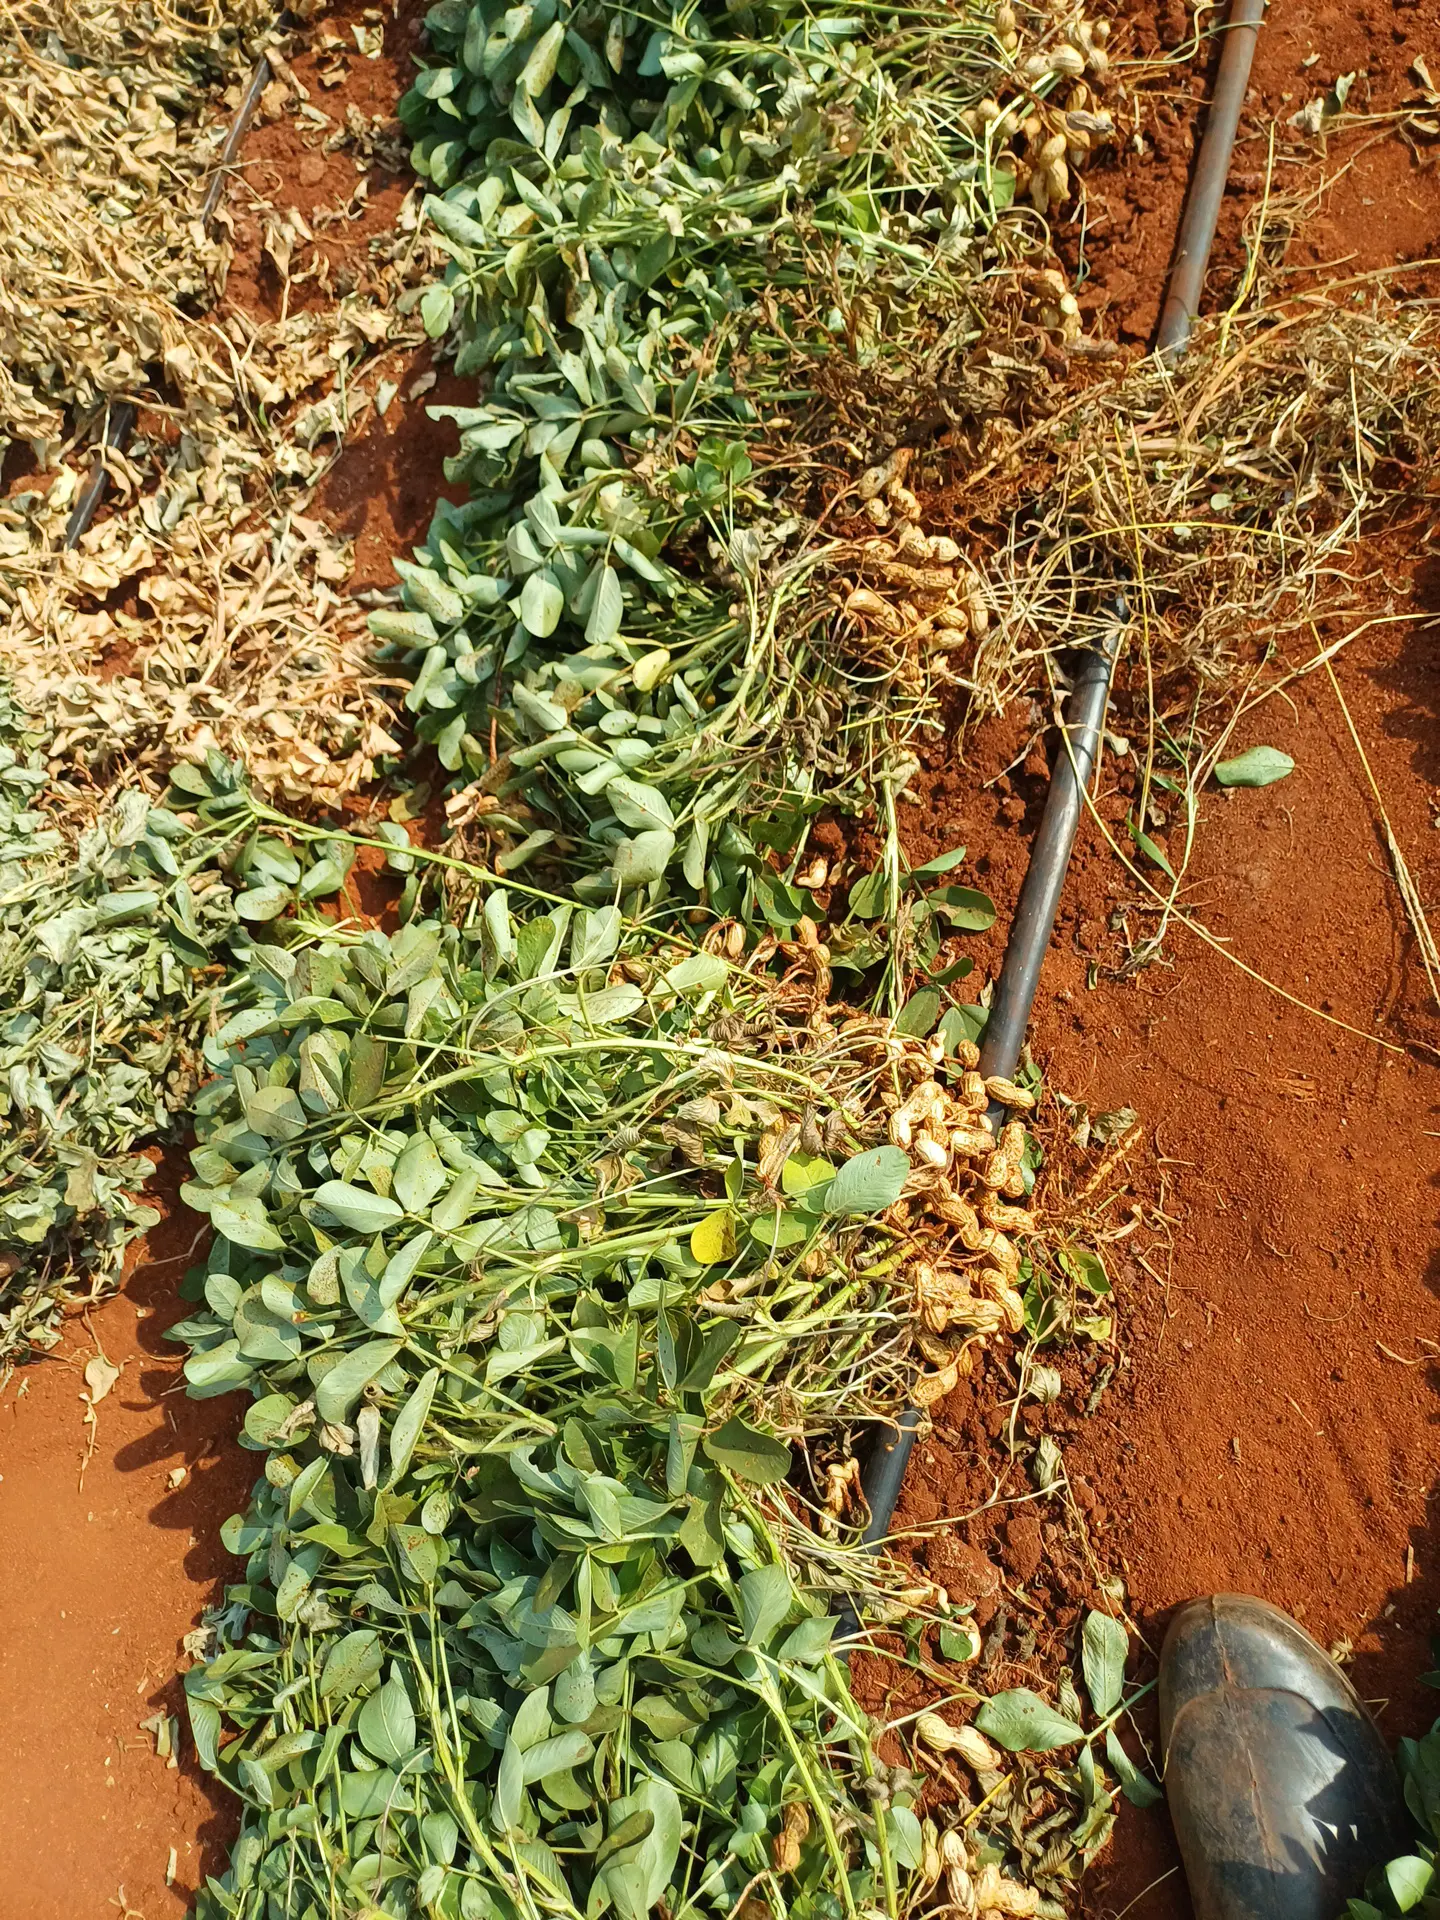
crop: groundnut
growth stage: harvest
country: Kenya
